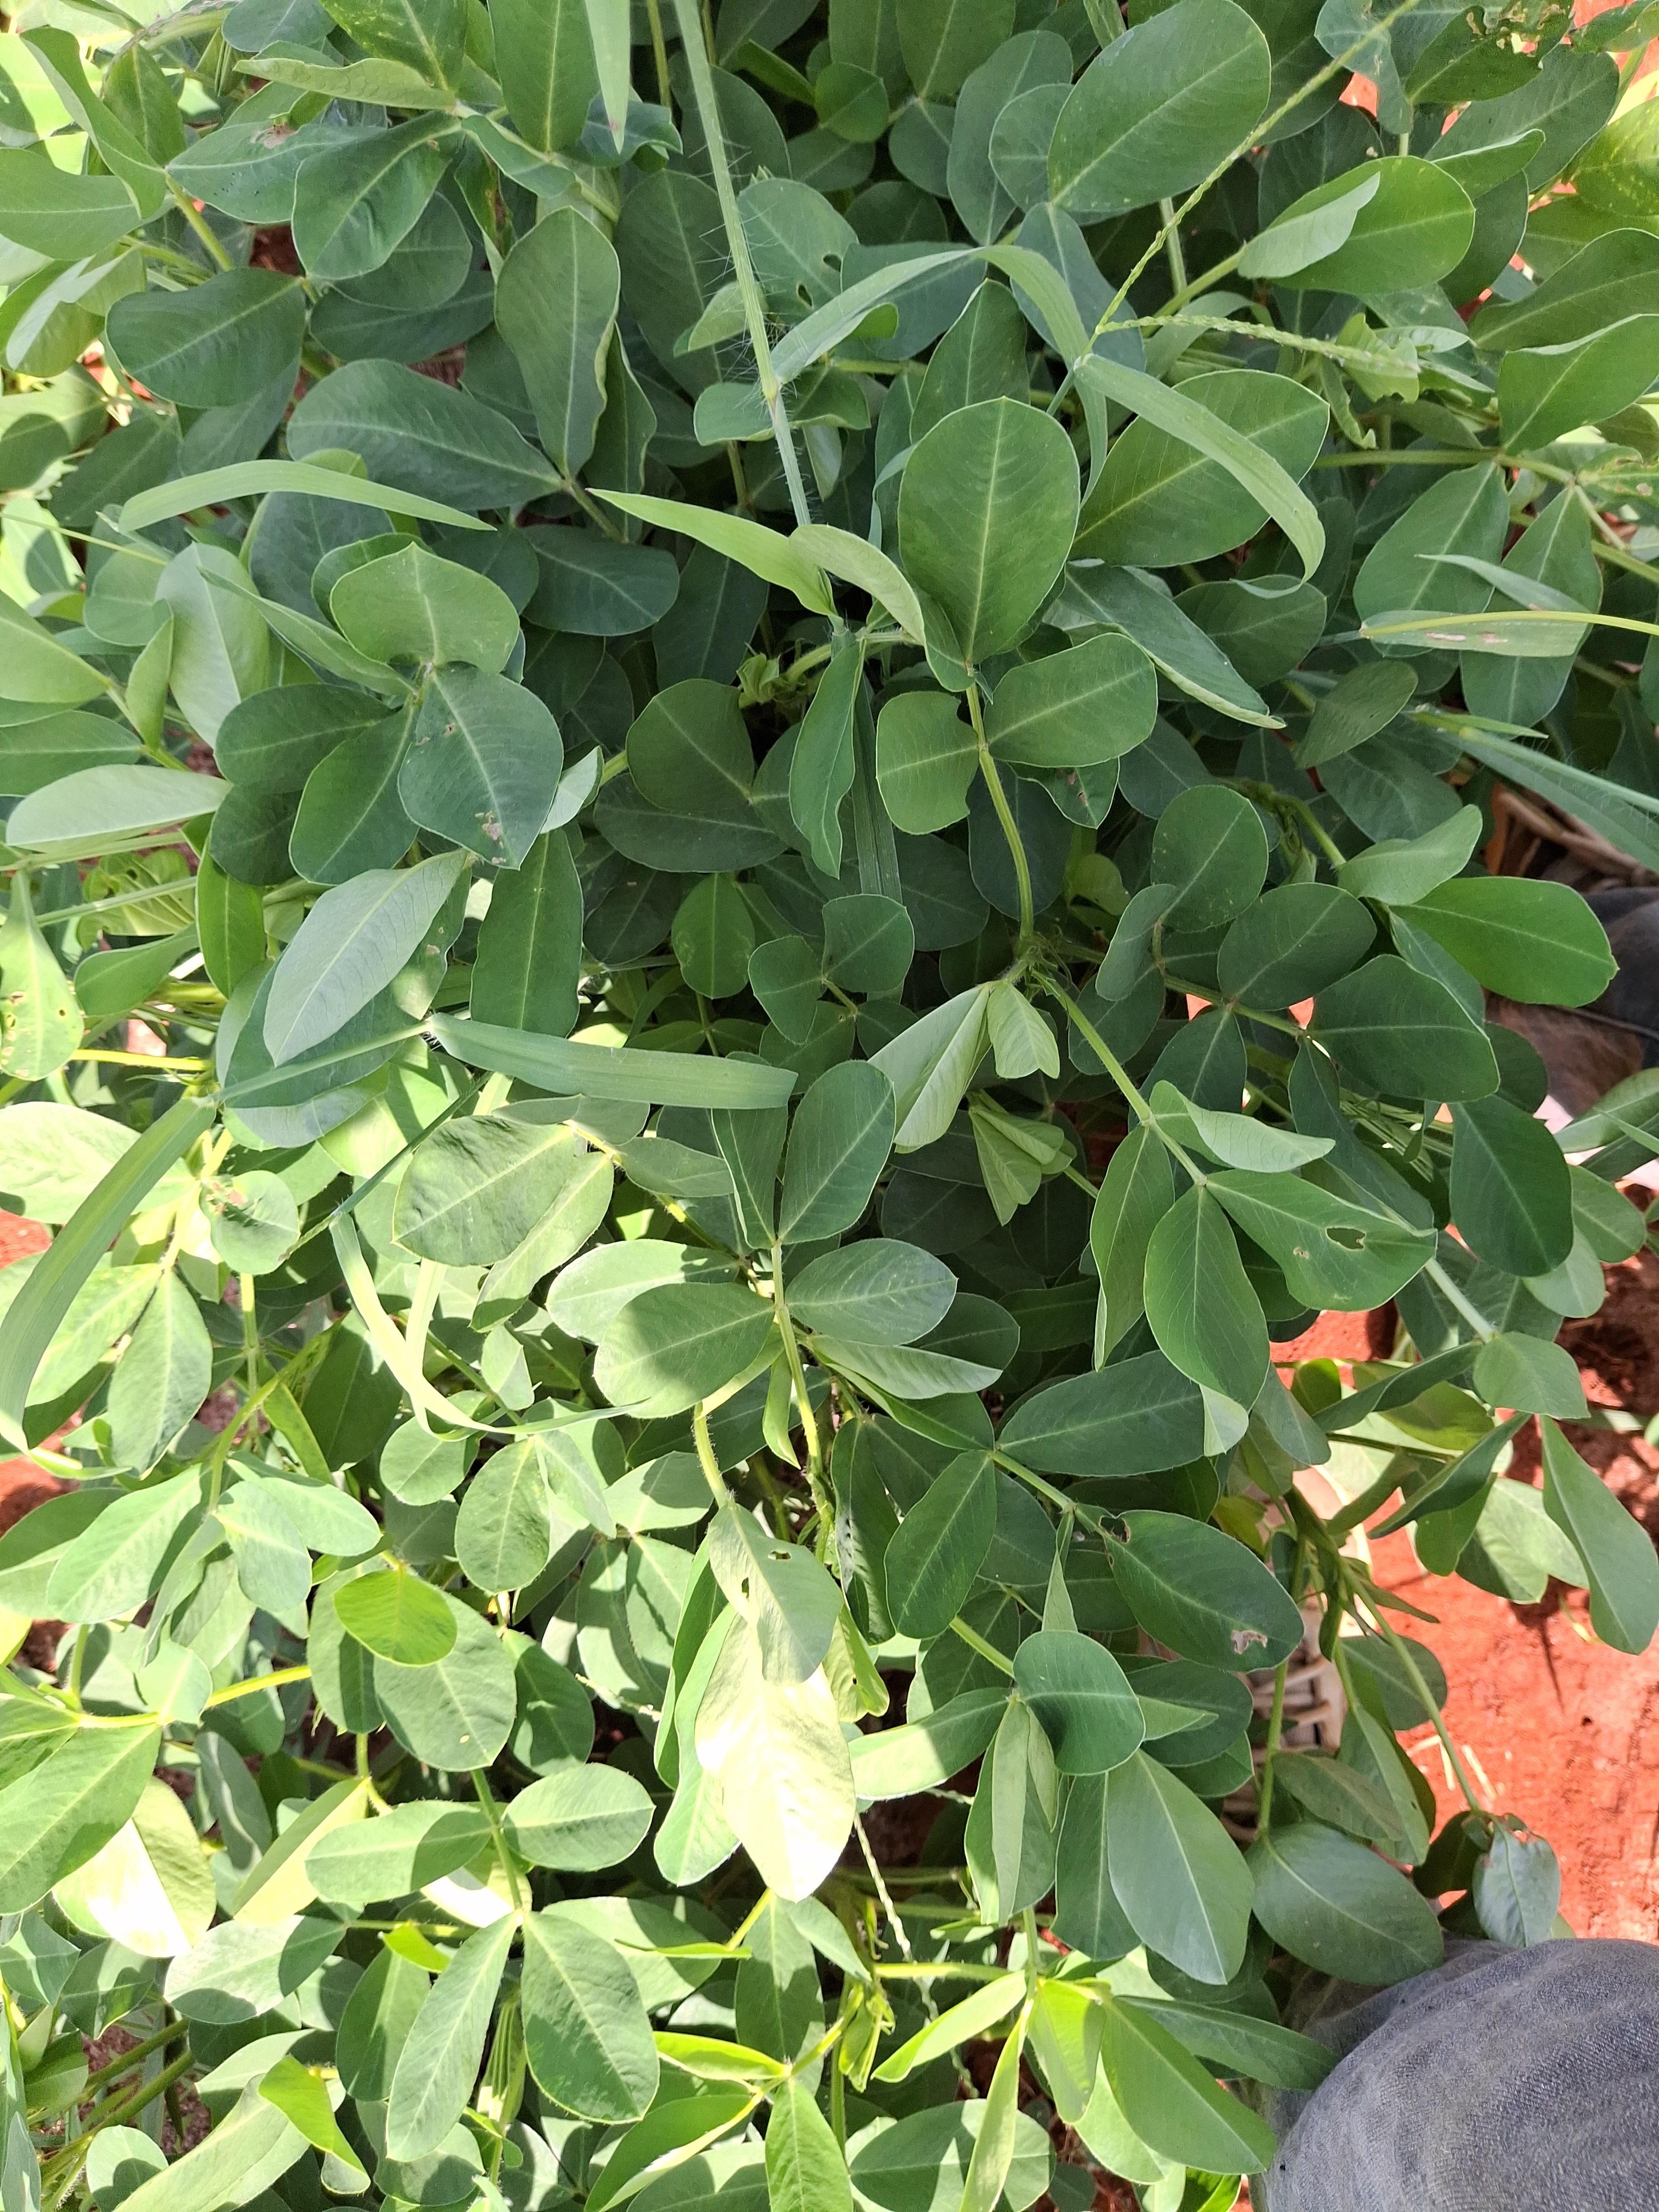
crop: groundnut
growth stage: flowering
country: Kenya
